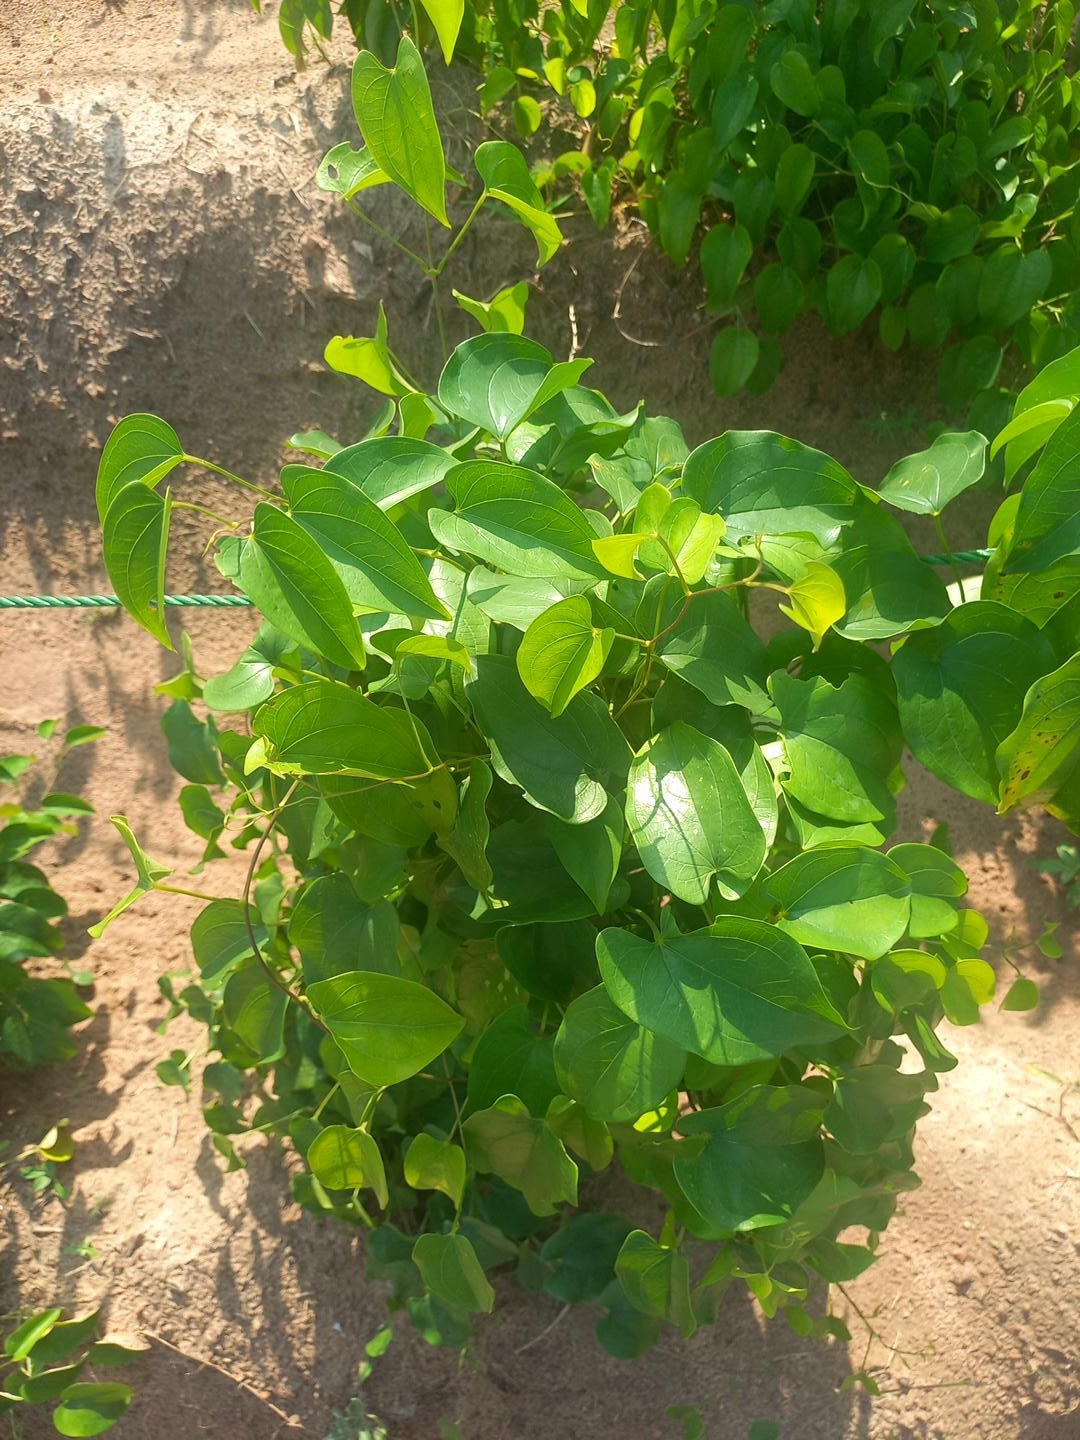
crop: yam
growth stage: vegetative
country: Nigeria
